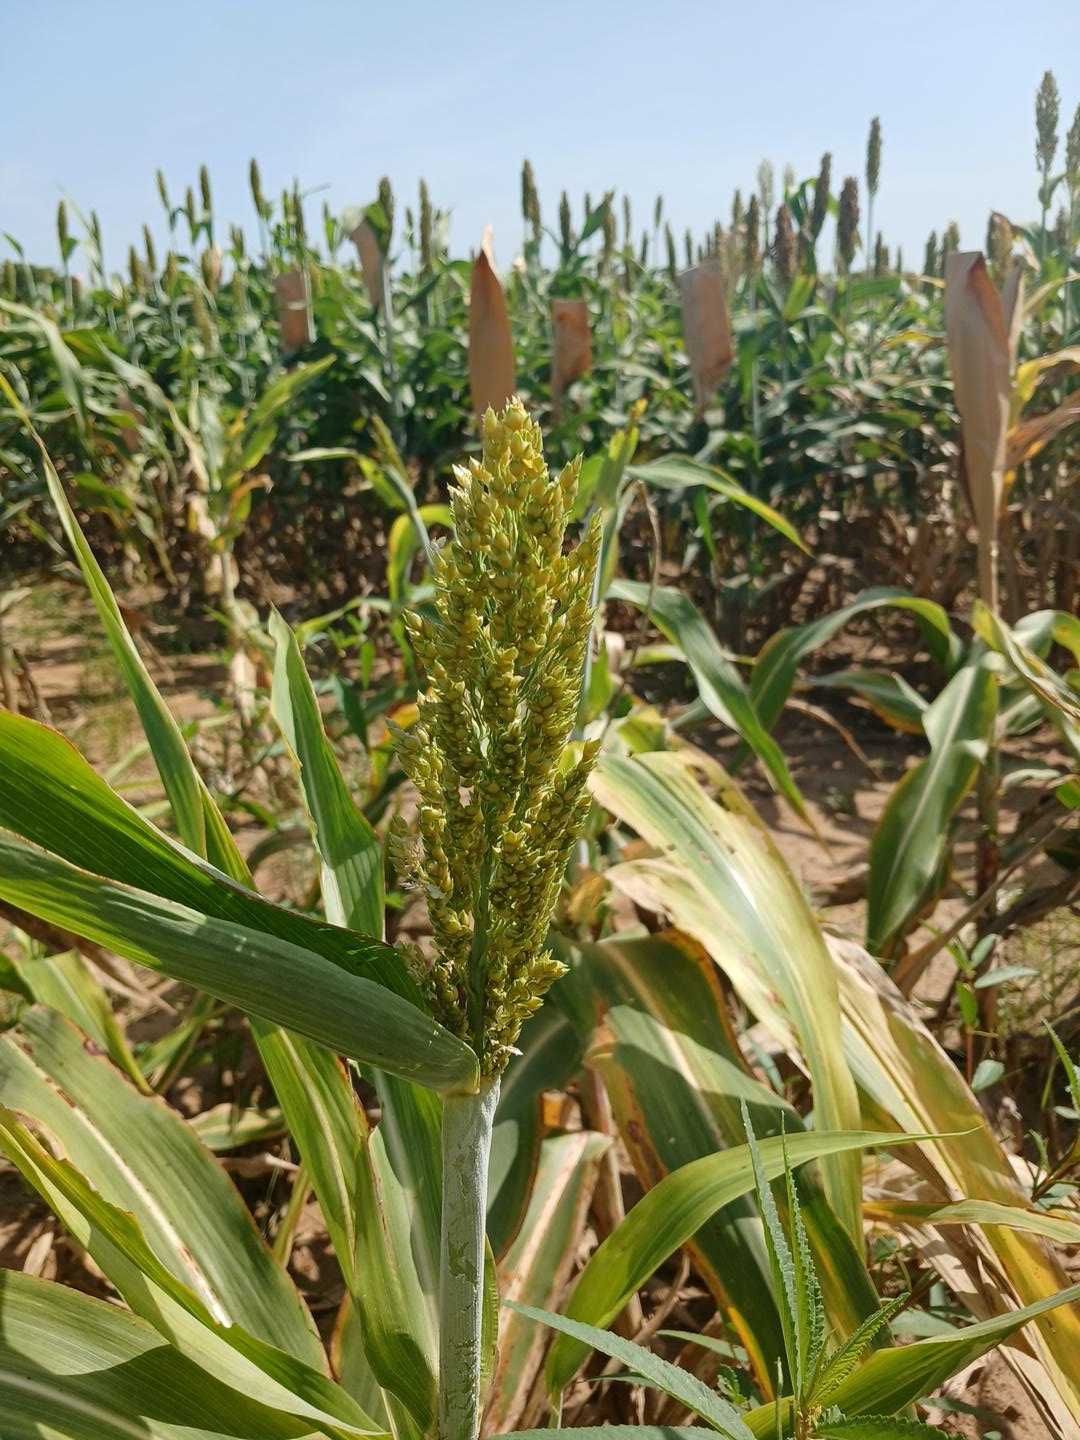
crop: sorghum
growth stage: flowering
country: Senegal
